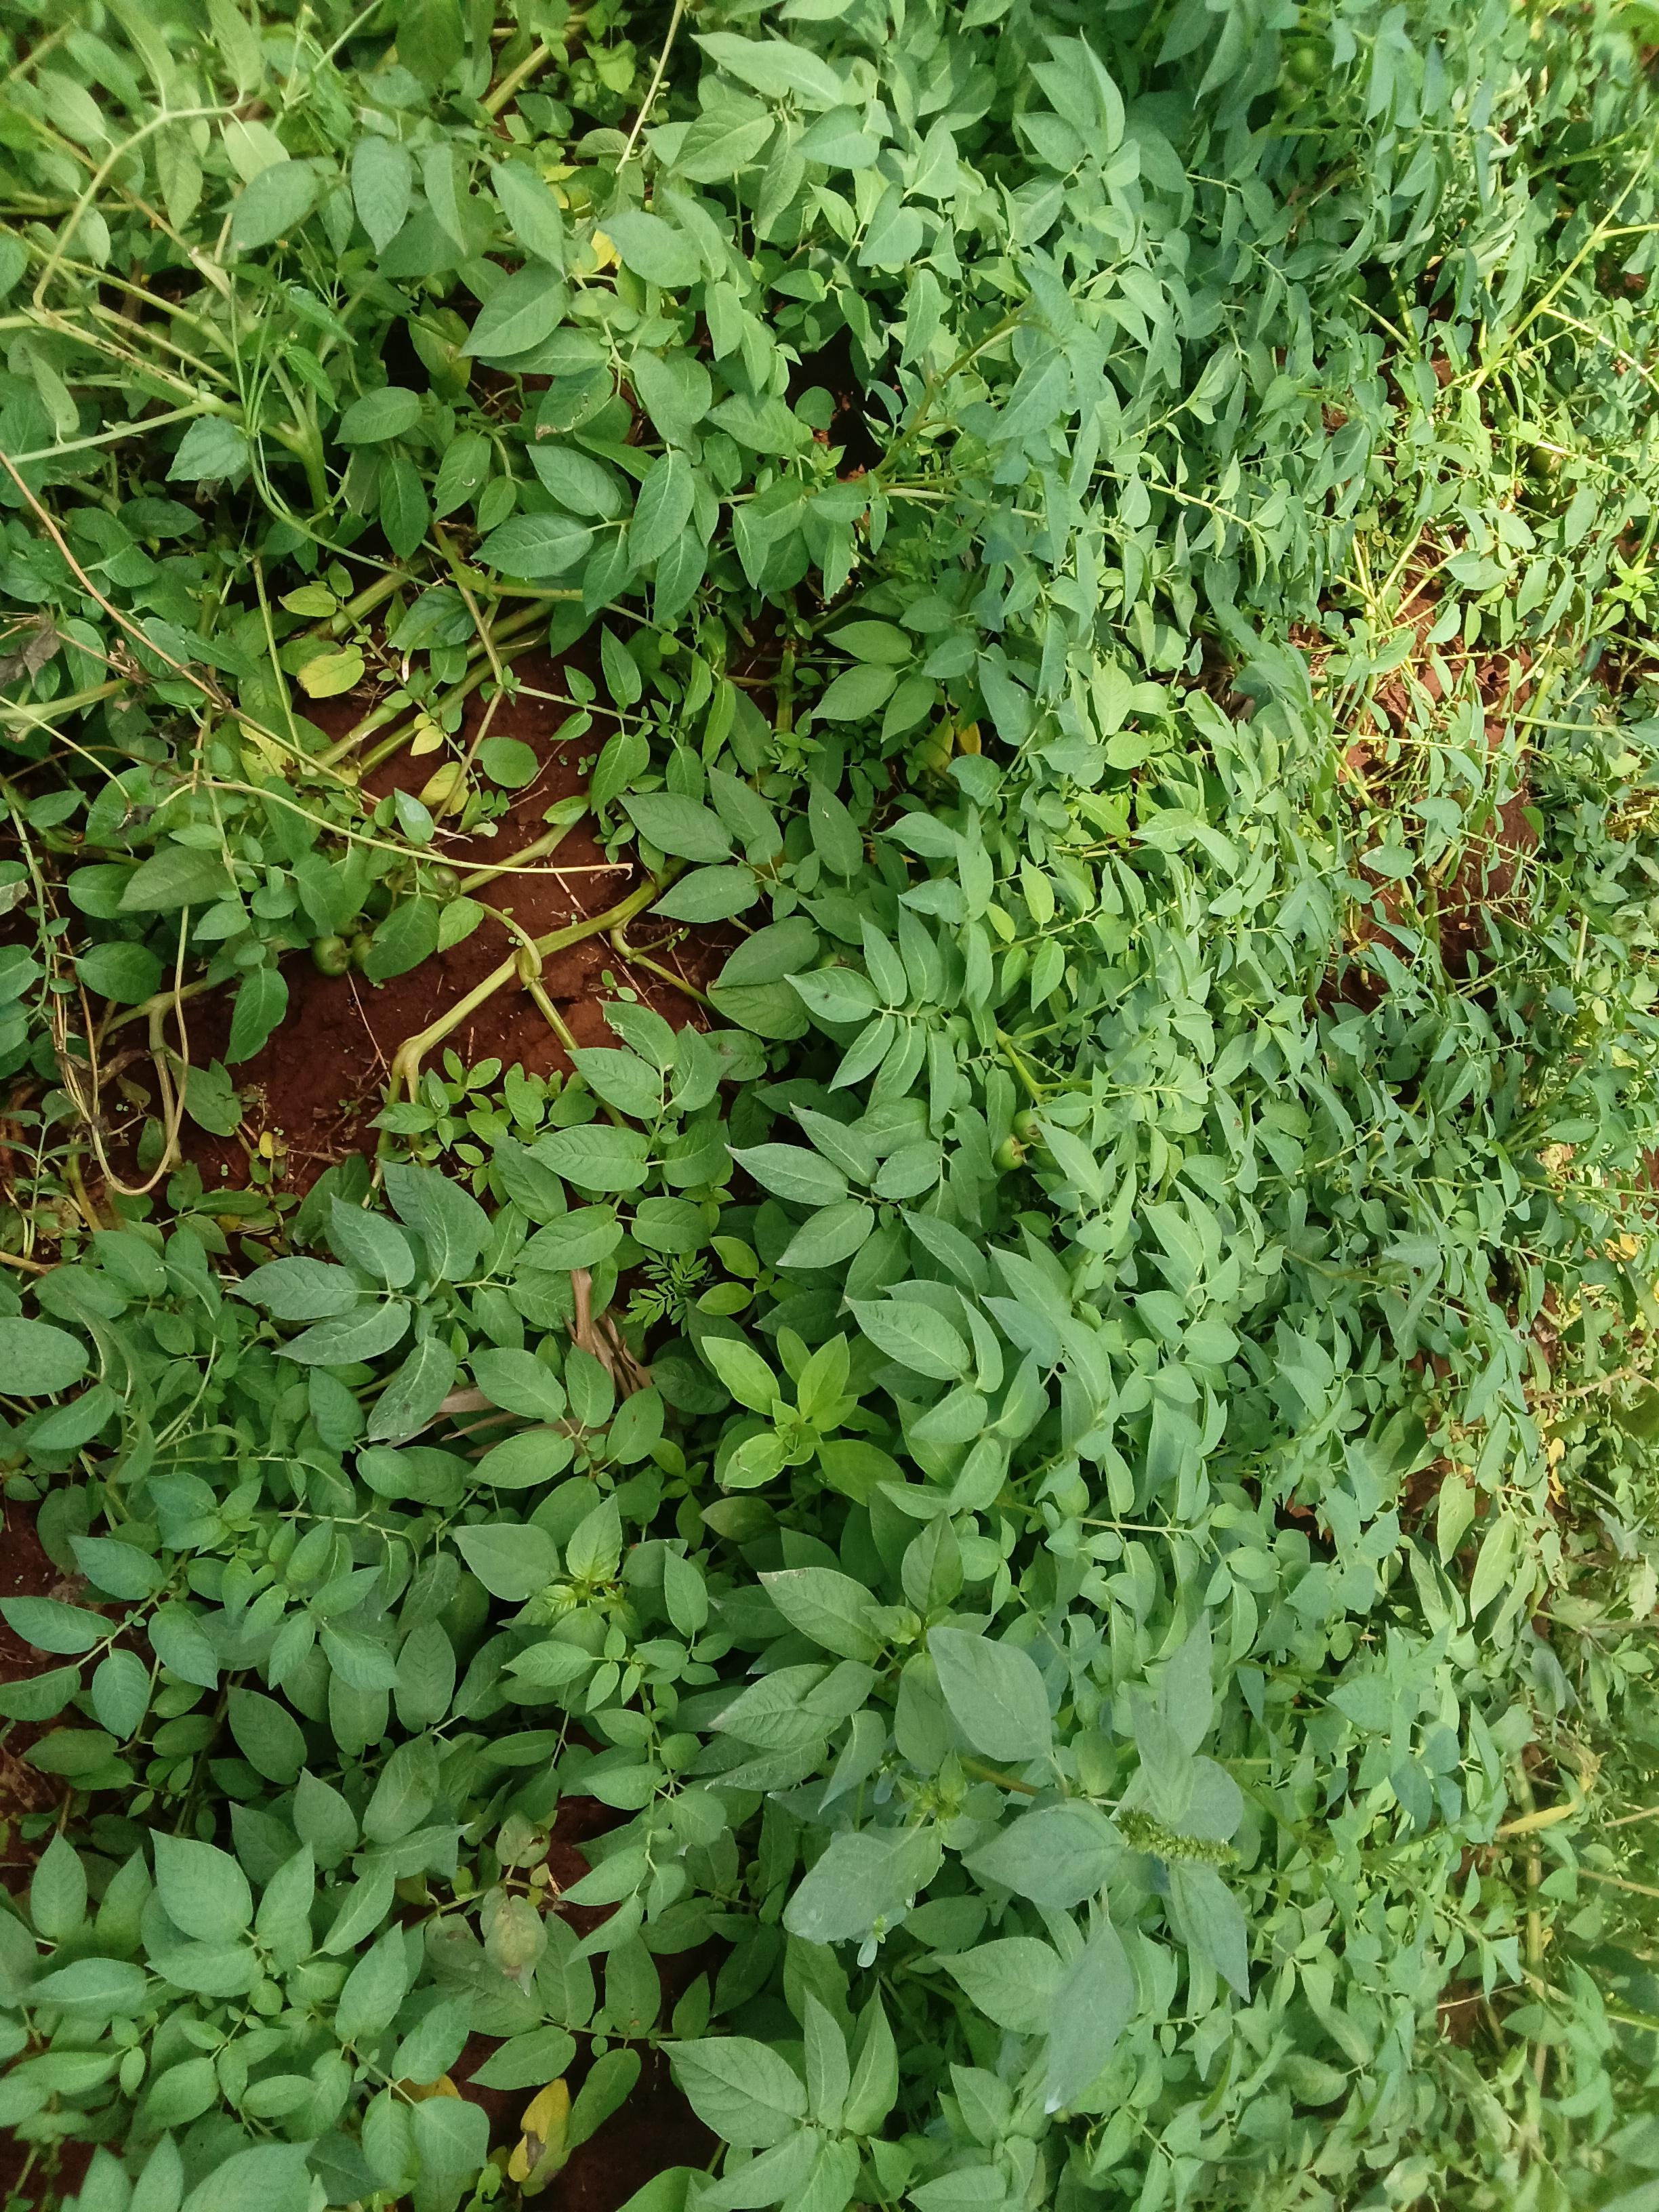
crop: potato
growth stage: harvest maturity
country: Kenya
